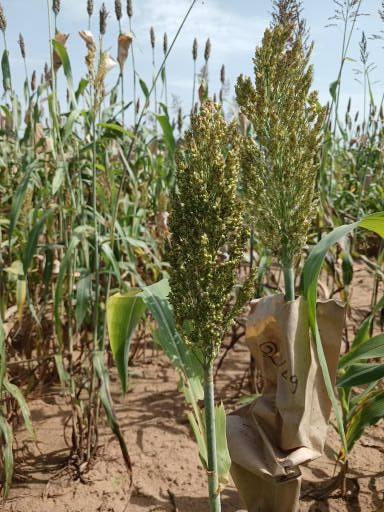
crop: sorghum
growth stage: filling grain
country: Senegal
